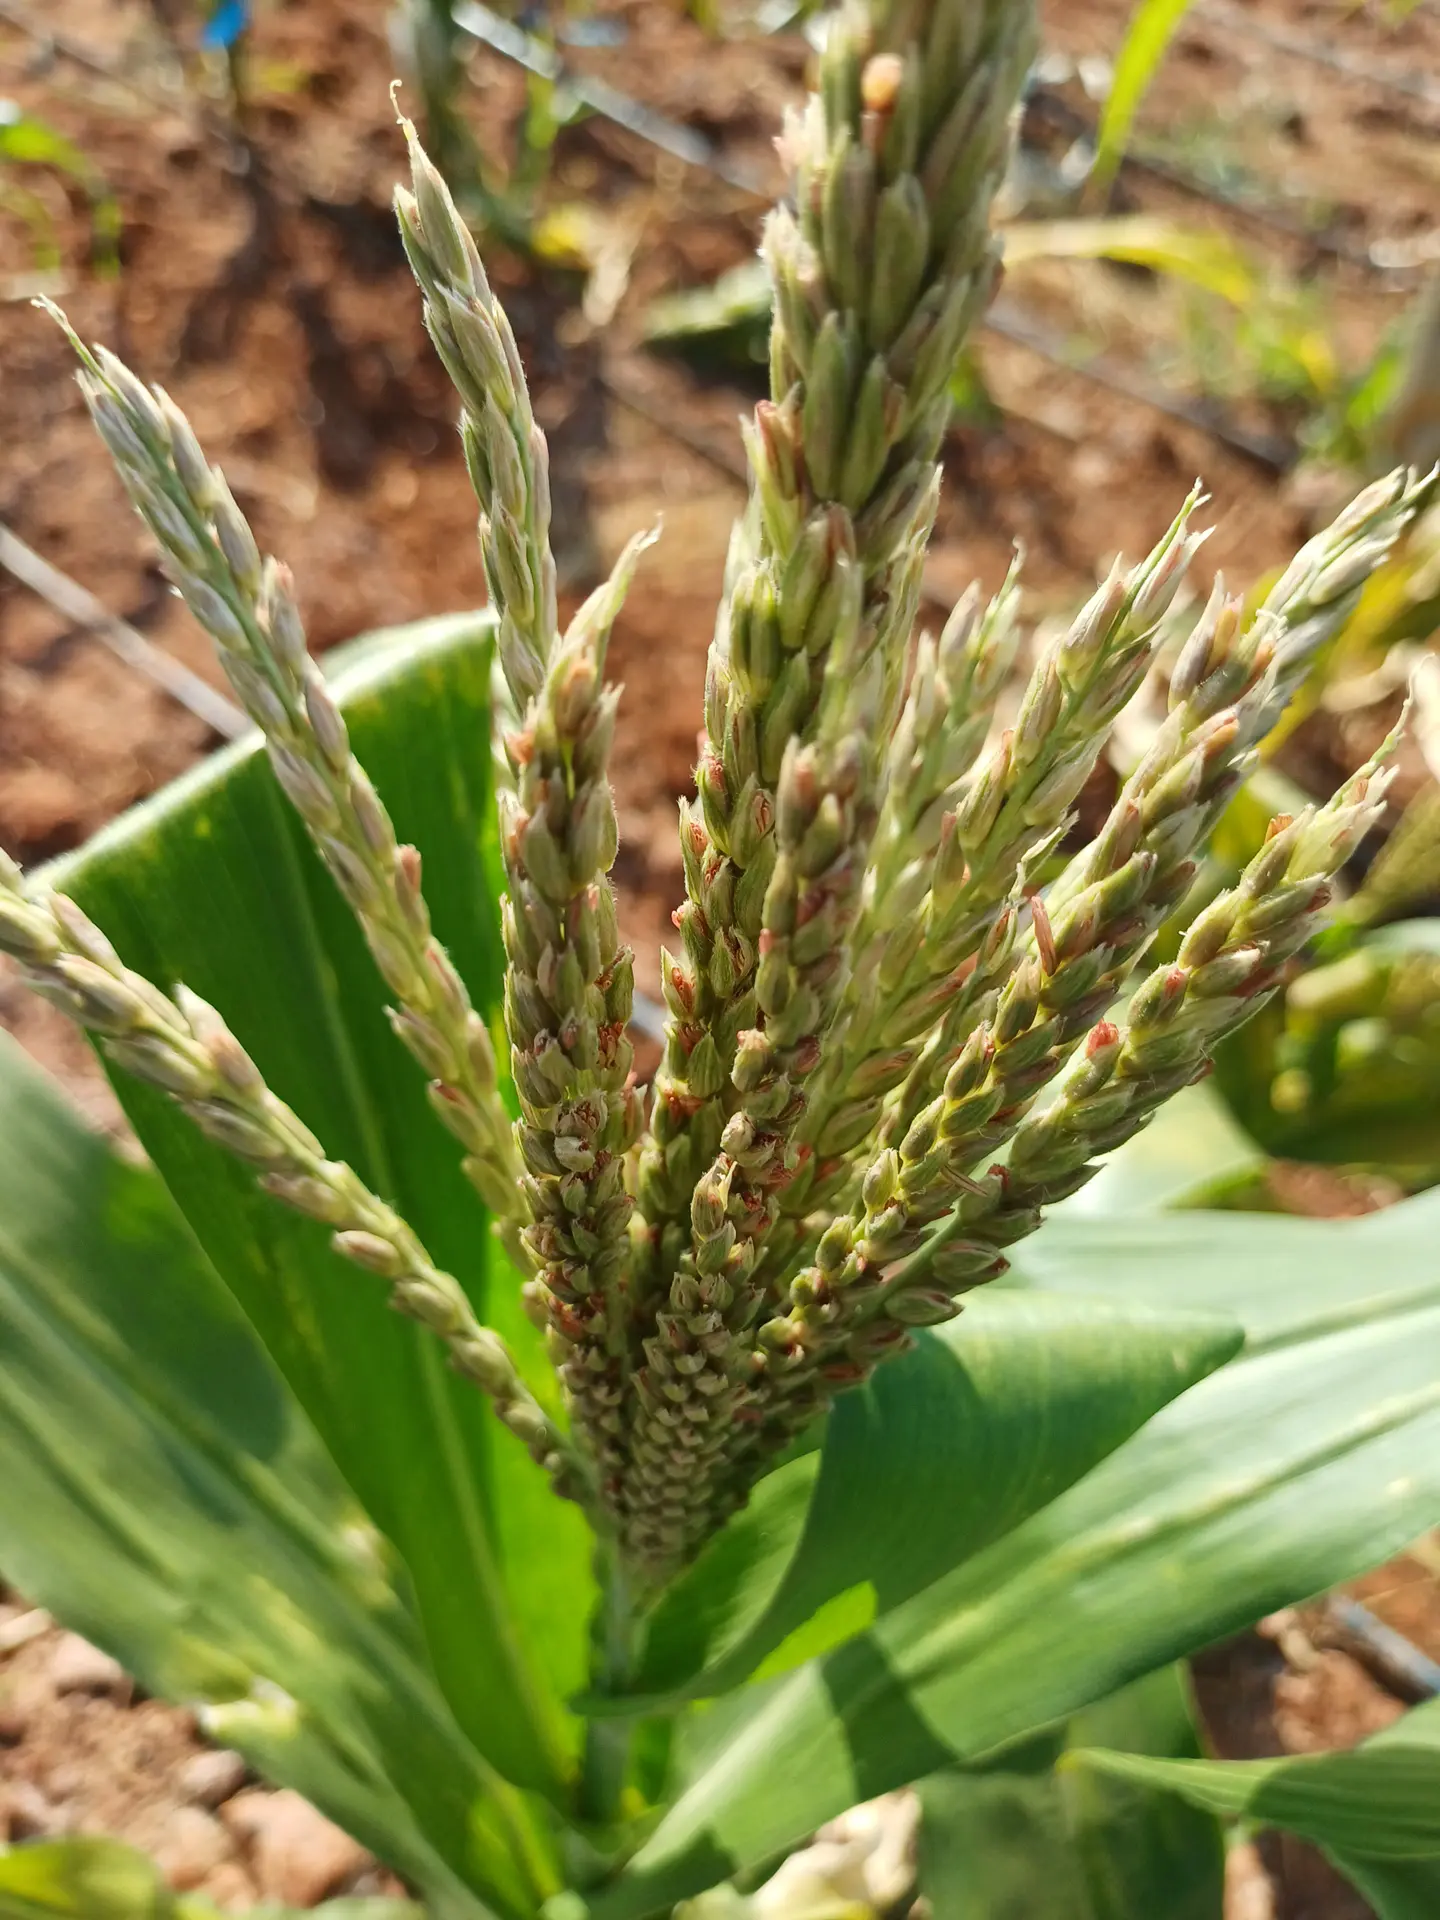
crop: maize
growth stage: flowering
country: Kenya
